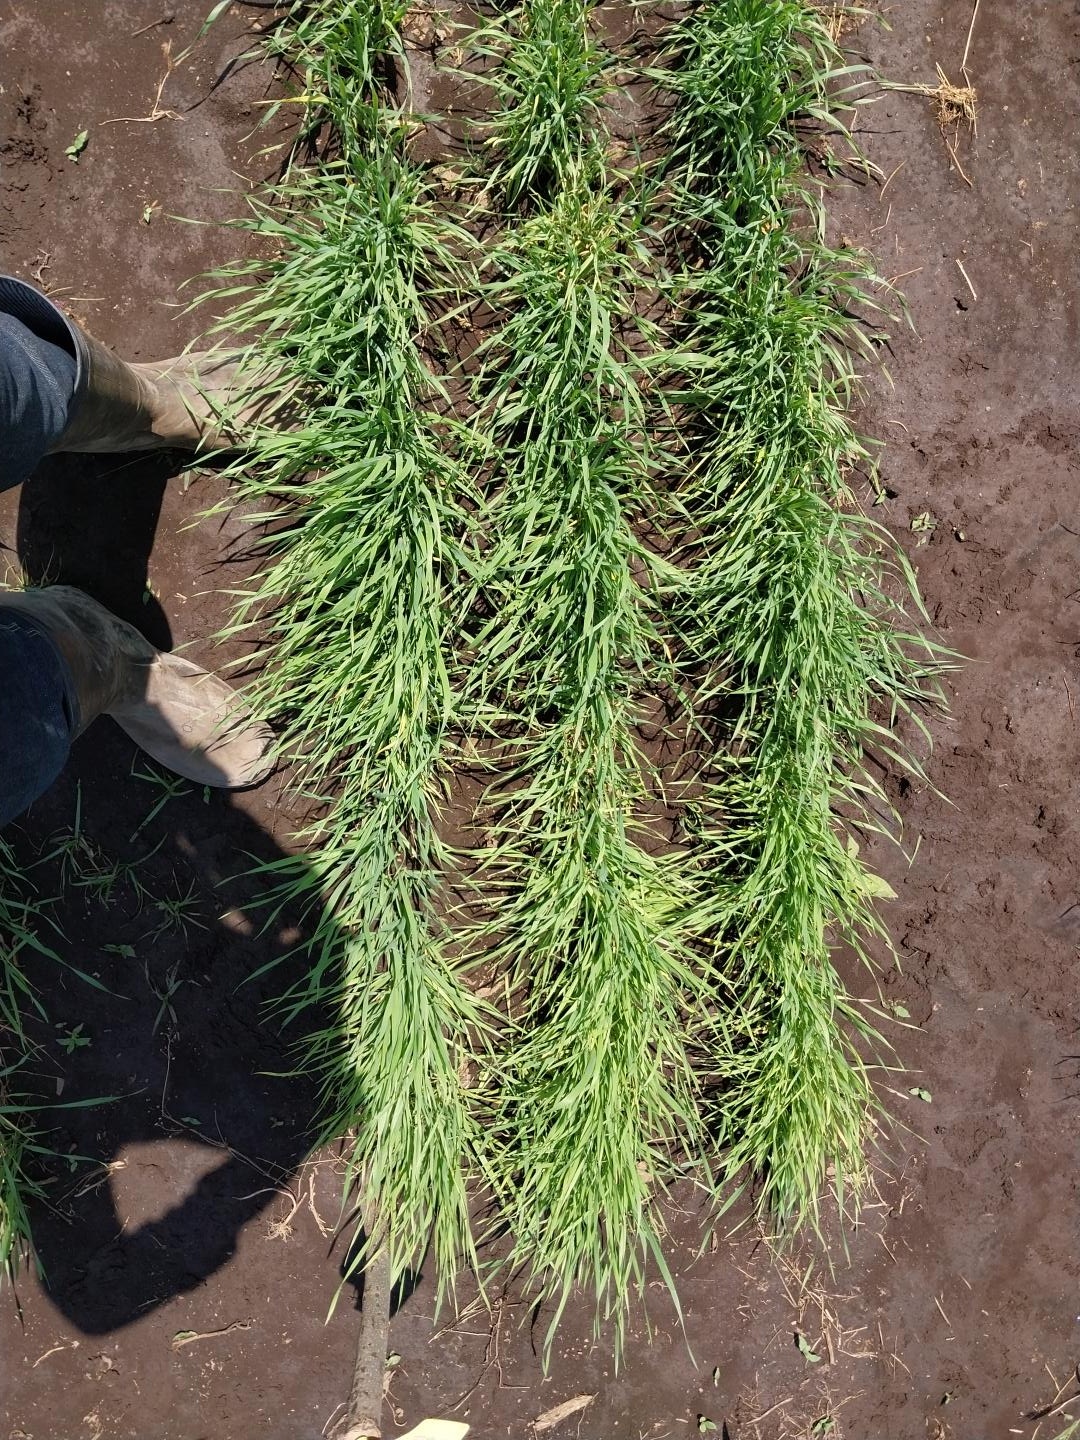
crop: wheat
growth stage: vegetative
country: Tanzania
